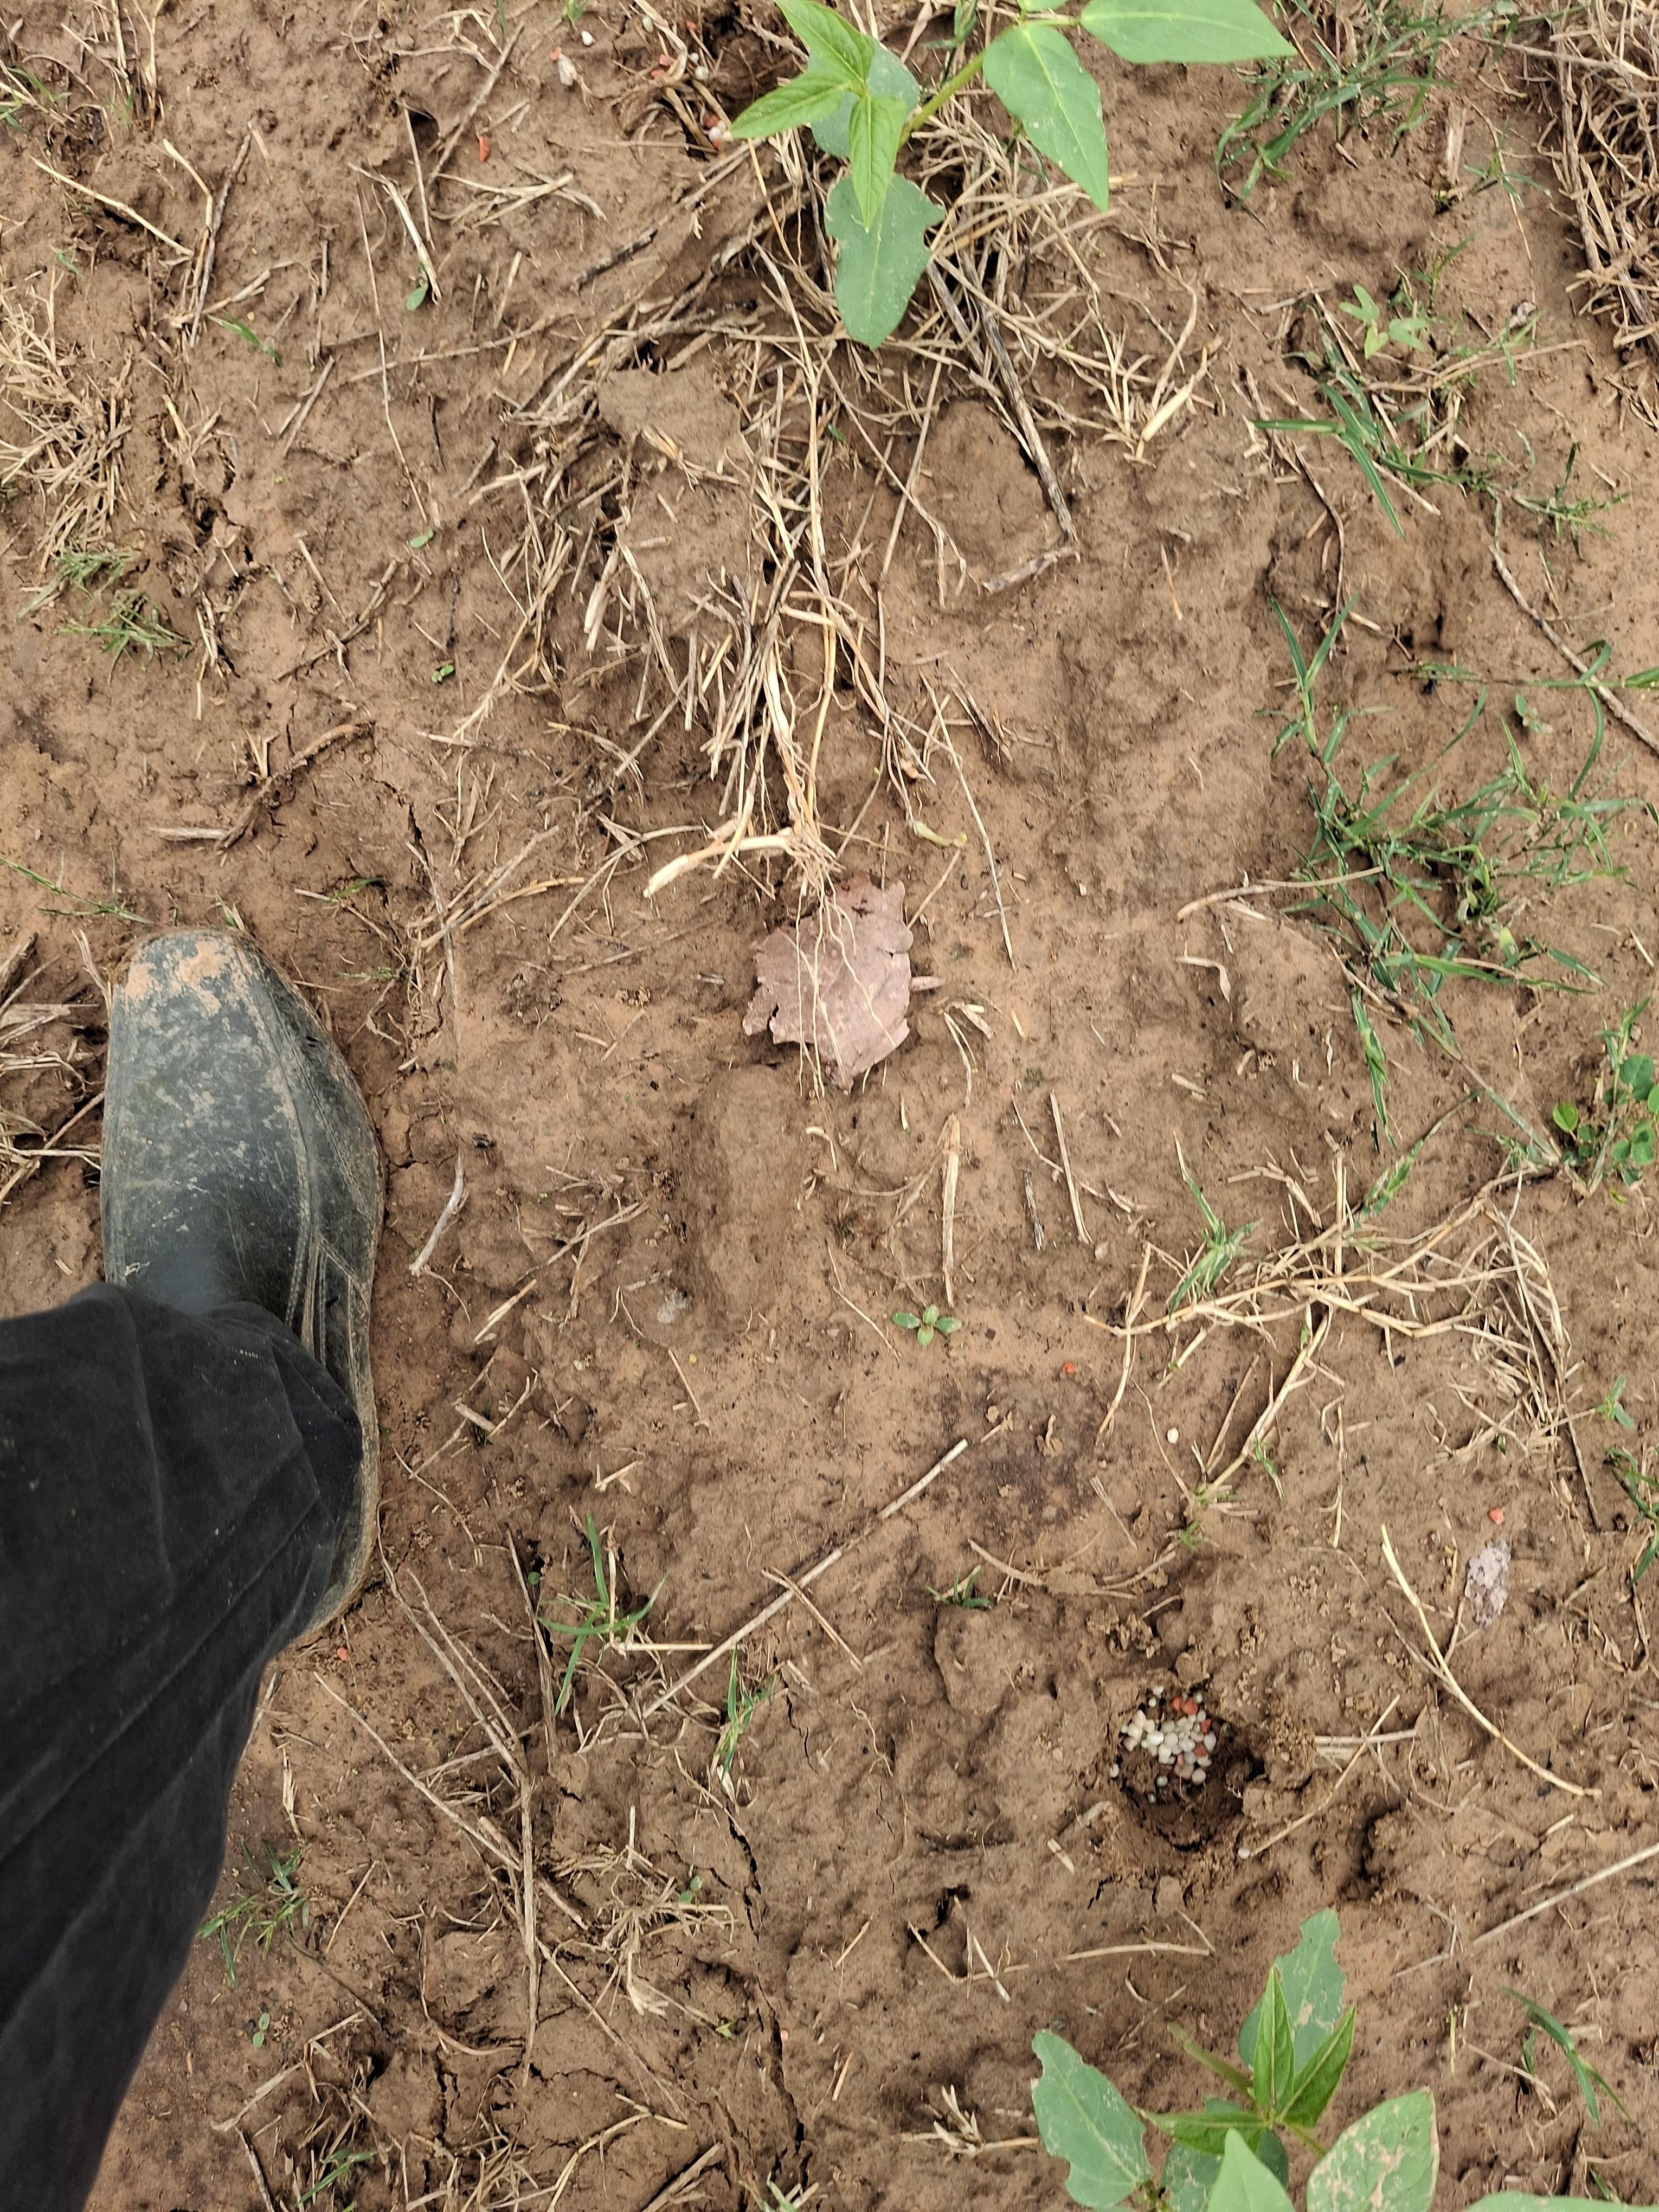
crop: cowpea
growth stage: emergence
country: Nigeria
